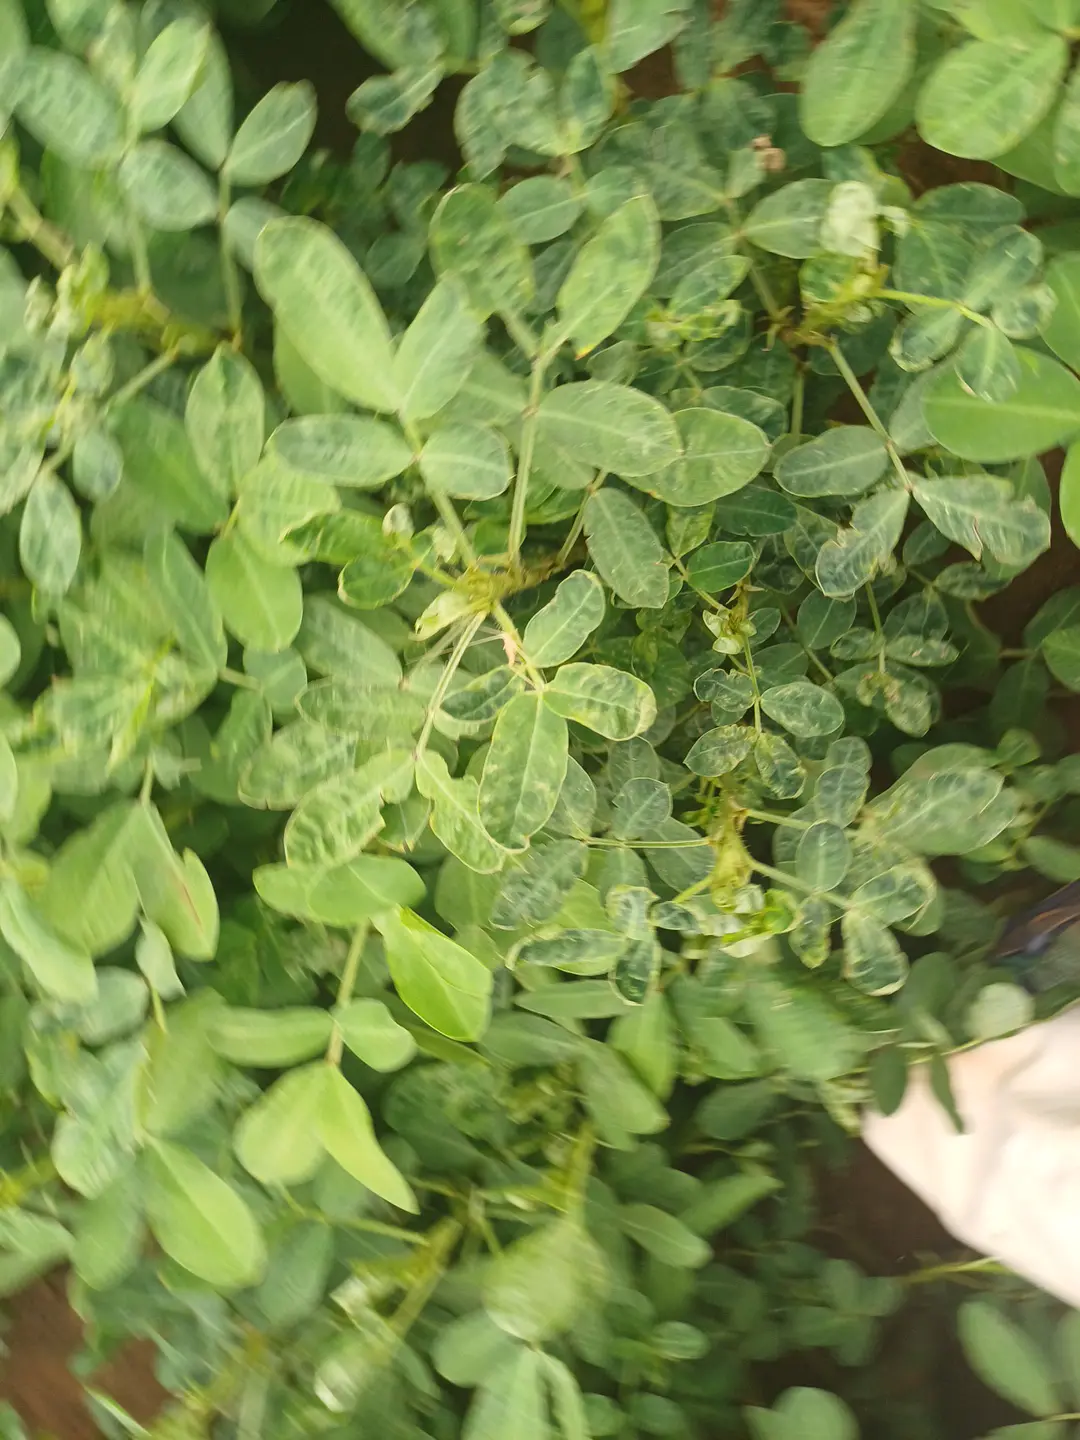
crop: groundnut
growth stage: pegging
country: Kenya
